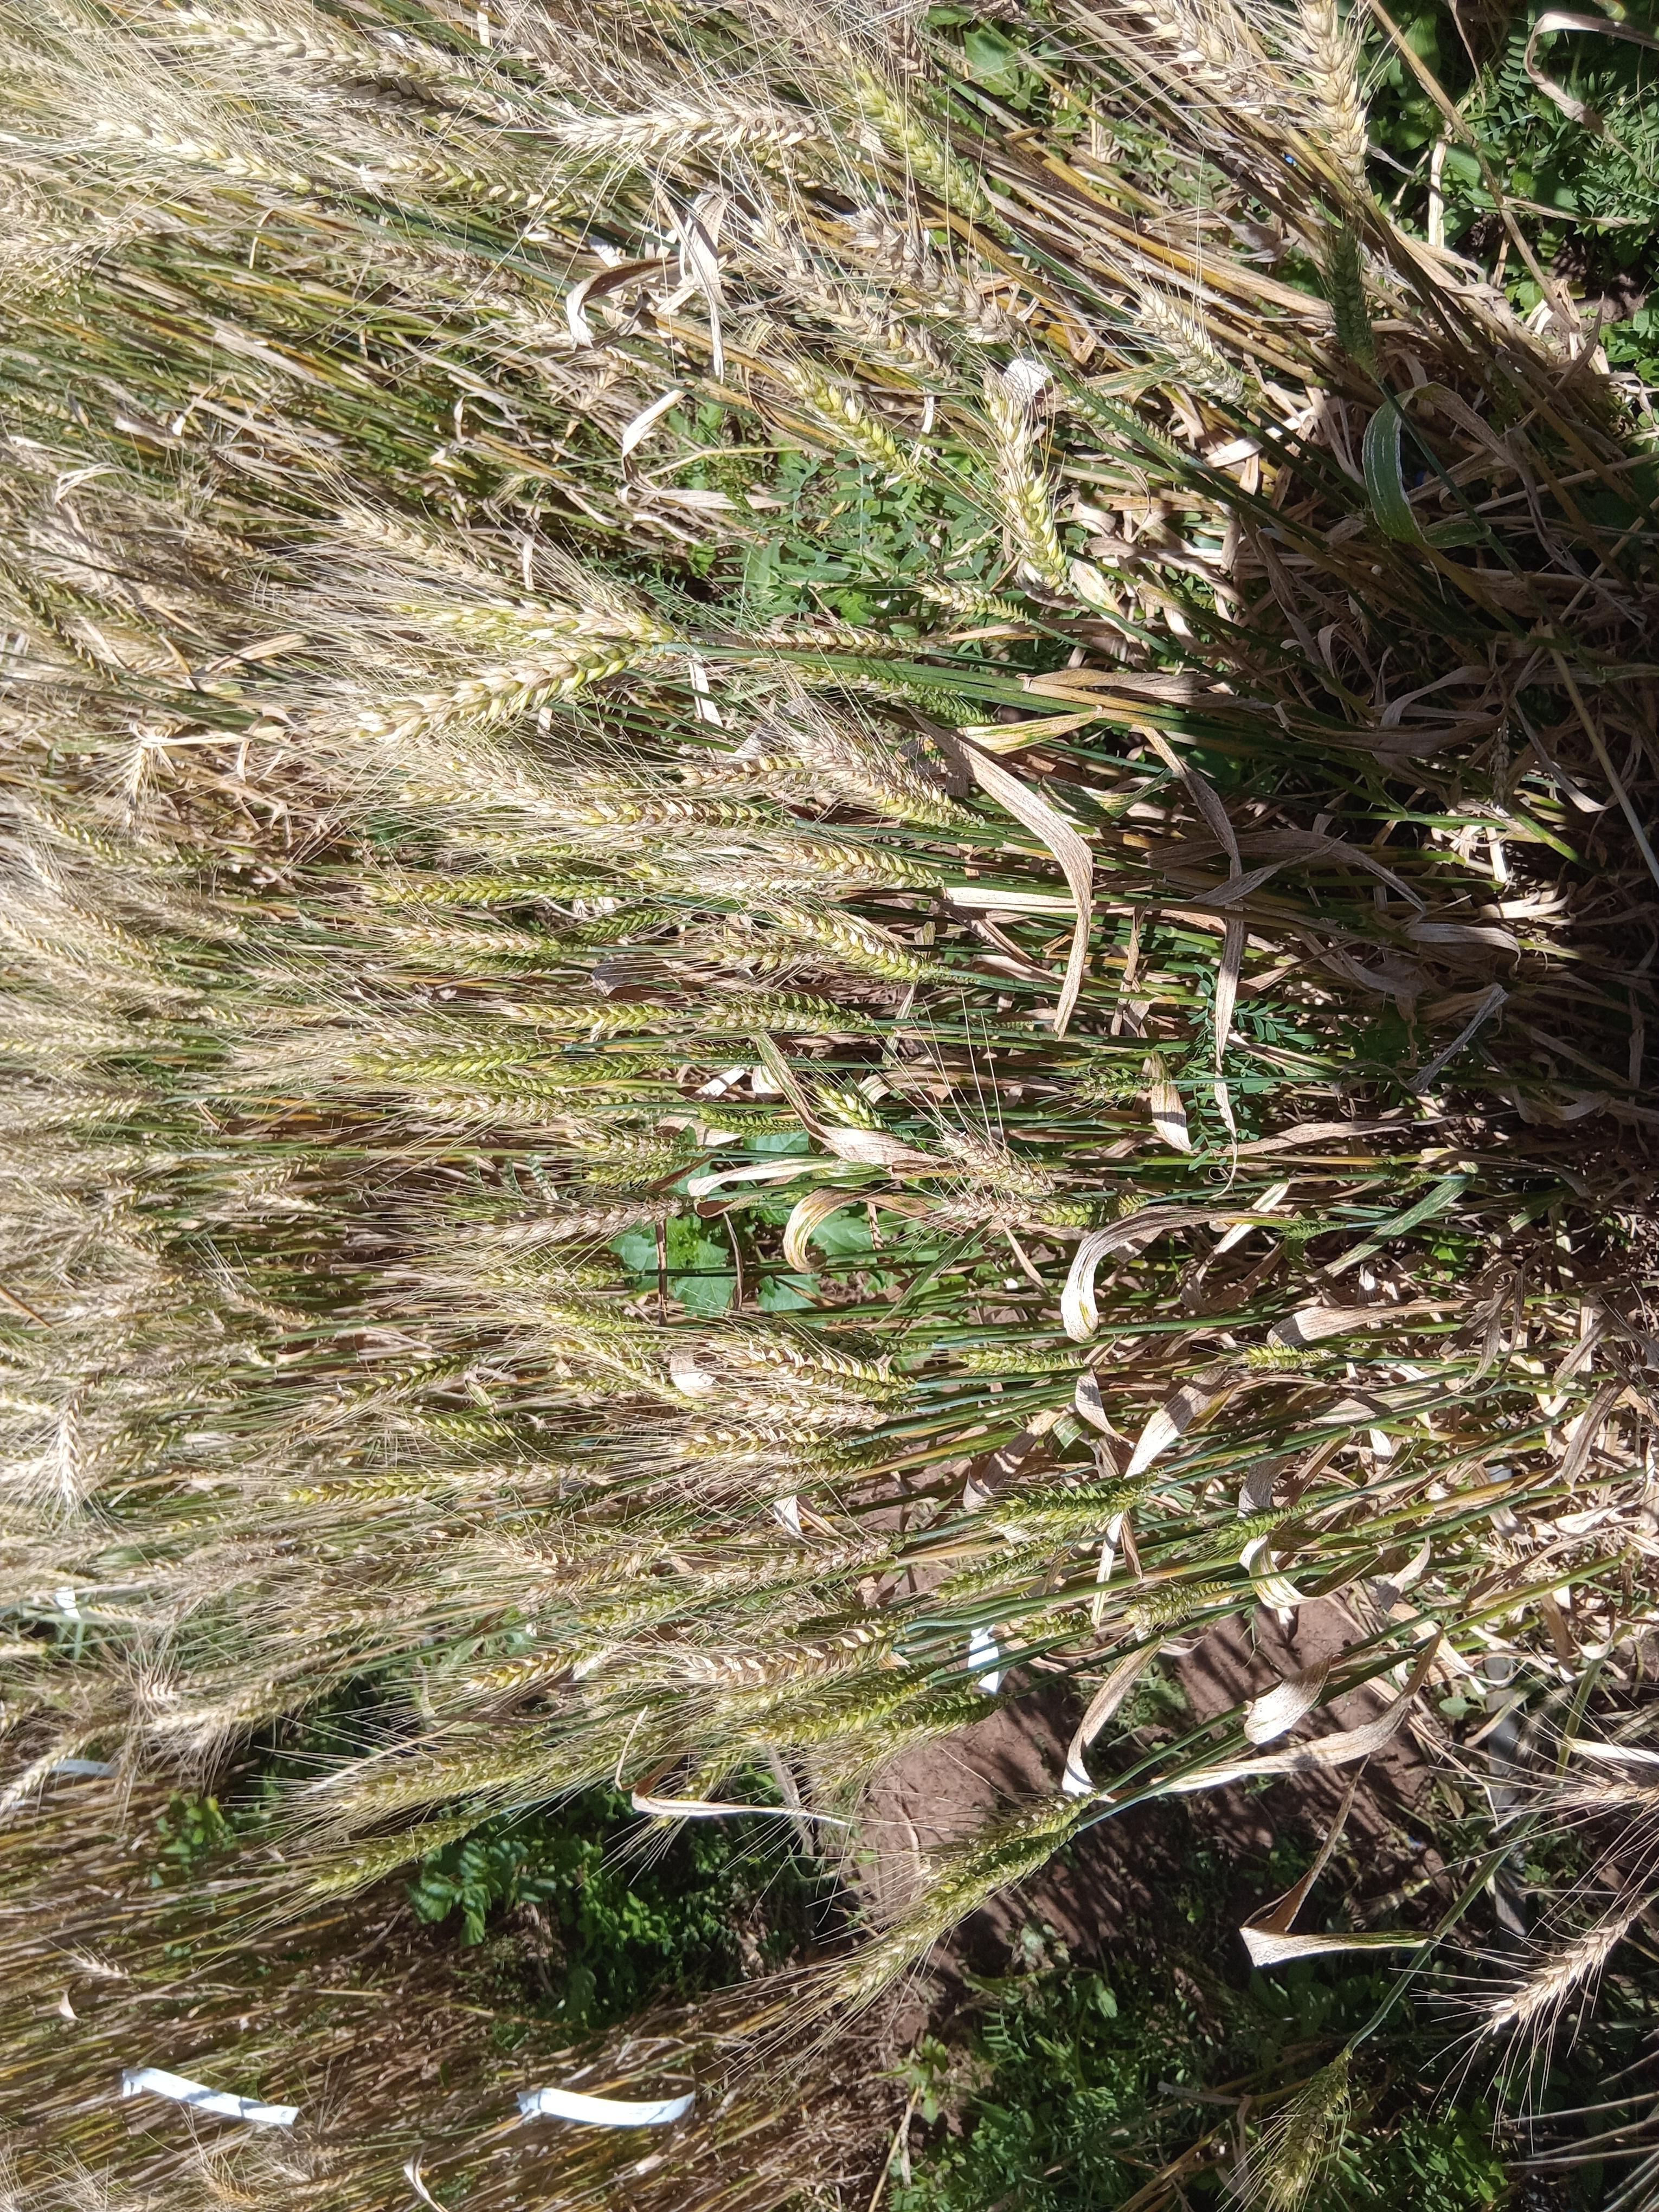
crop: wheat
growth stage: maturity
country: Kenya
